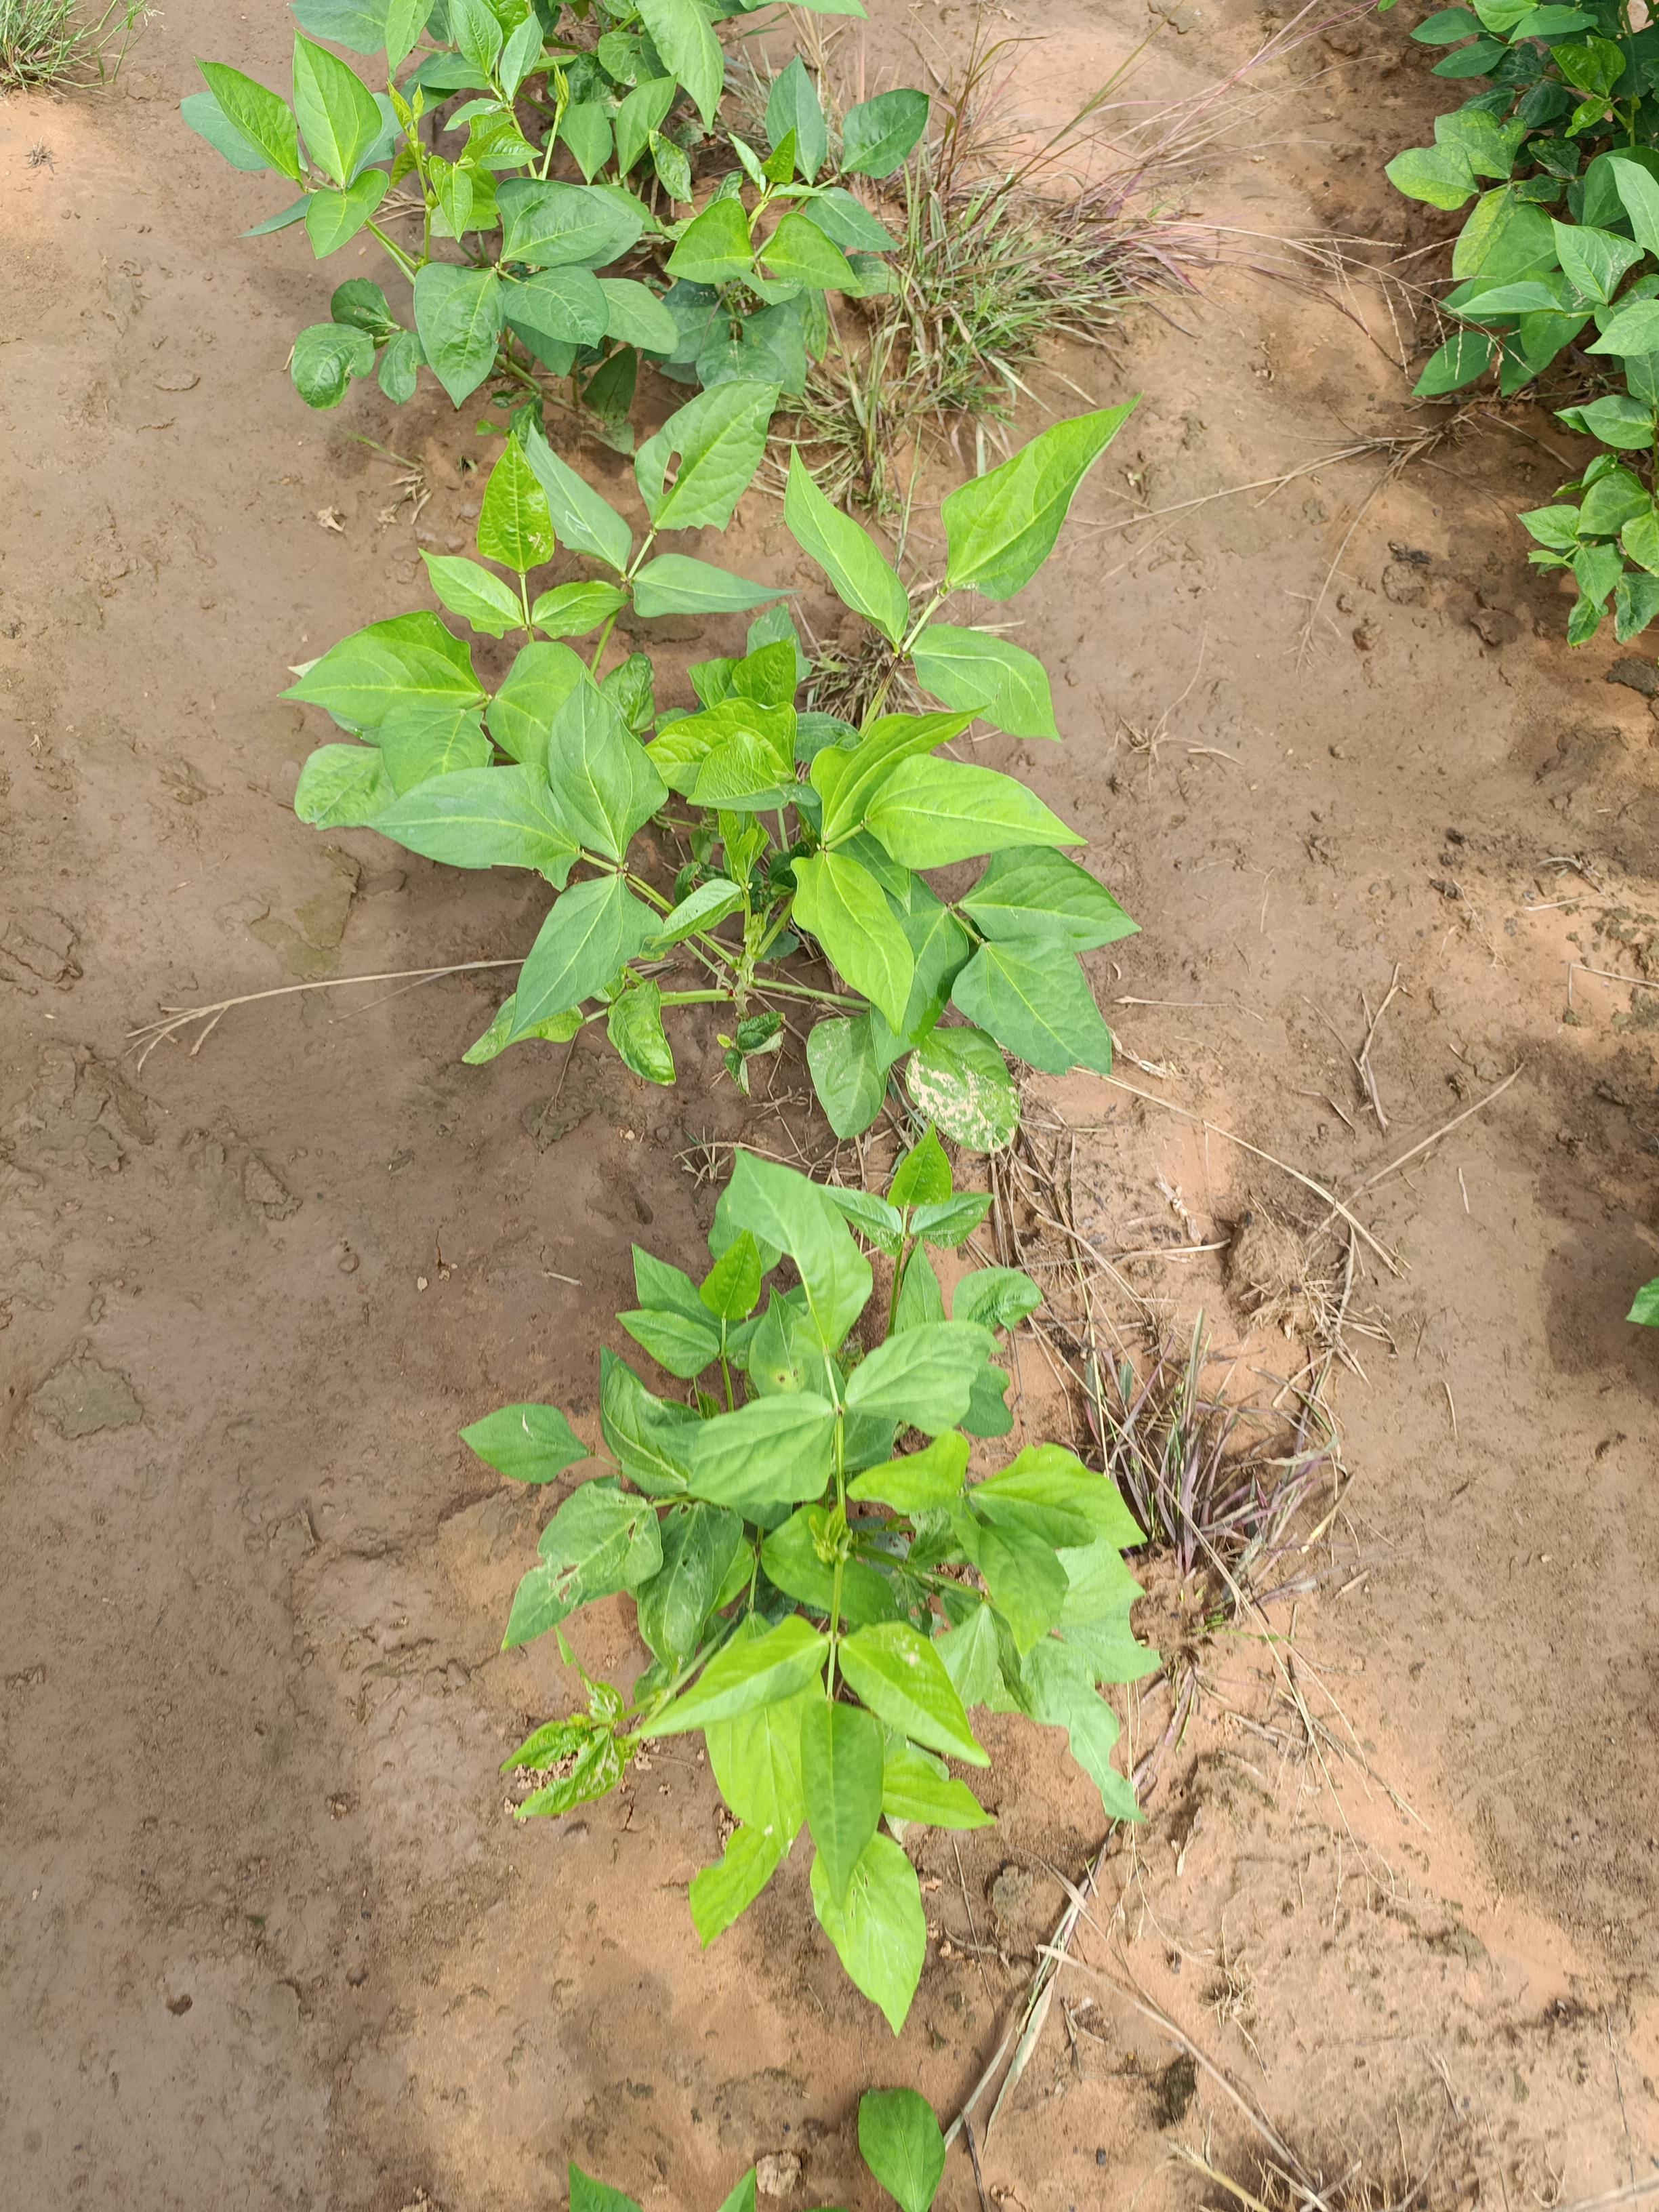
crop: cowpea
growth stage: emergence
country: Nigeria
